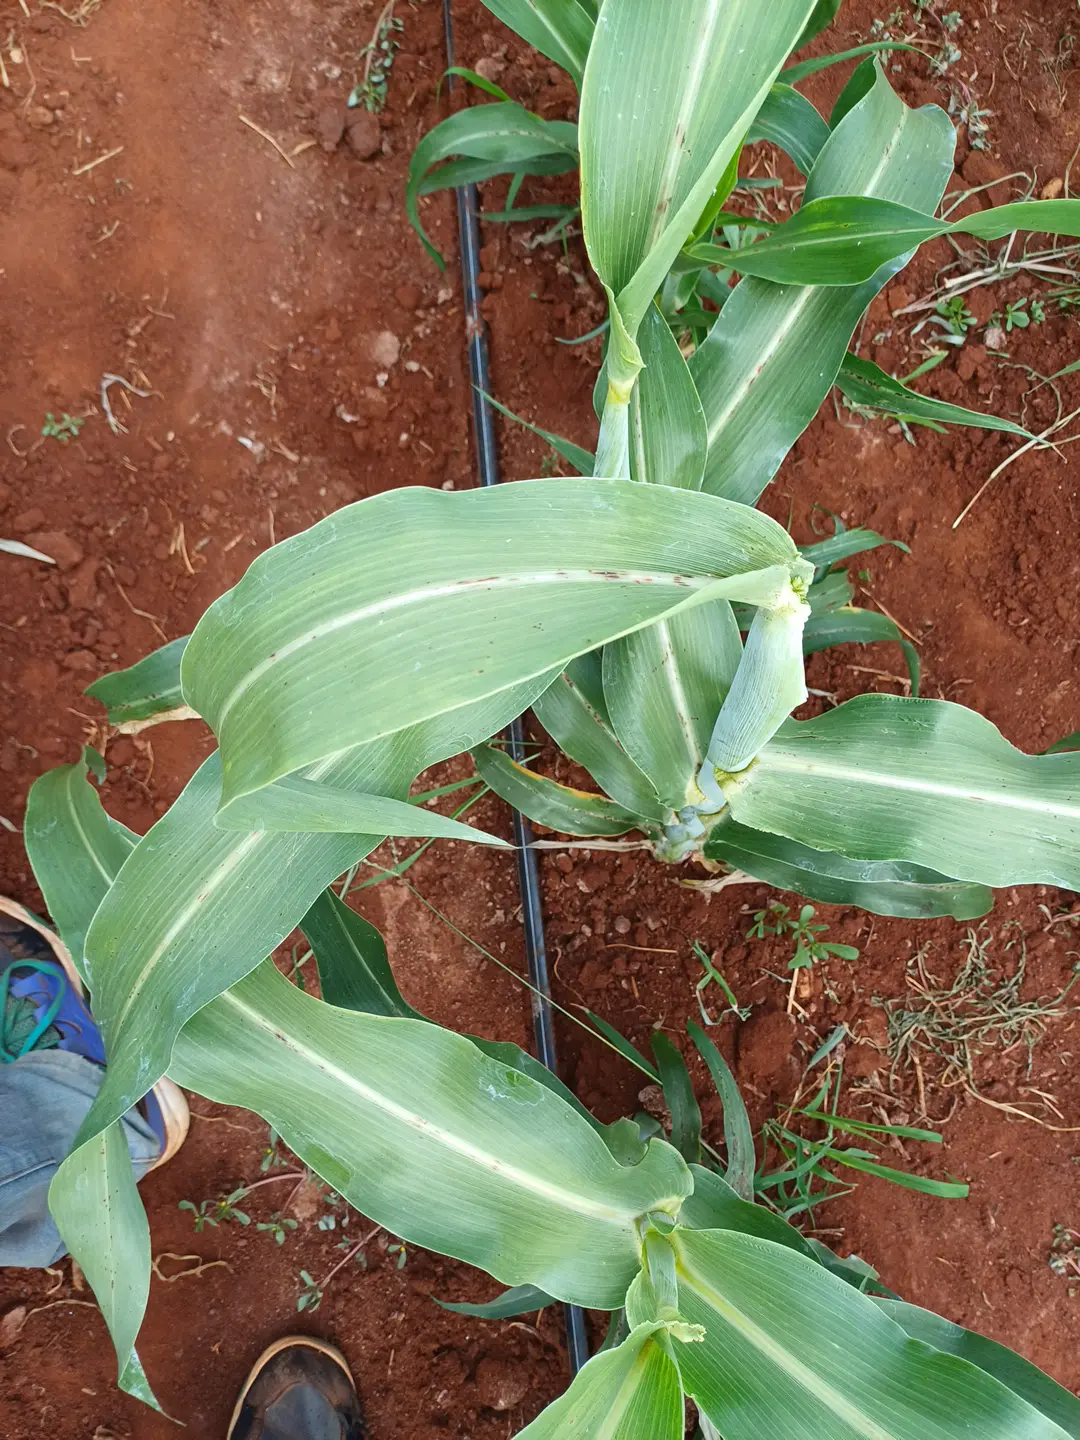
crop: sorghum
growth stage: heading tuber
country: Kenya
